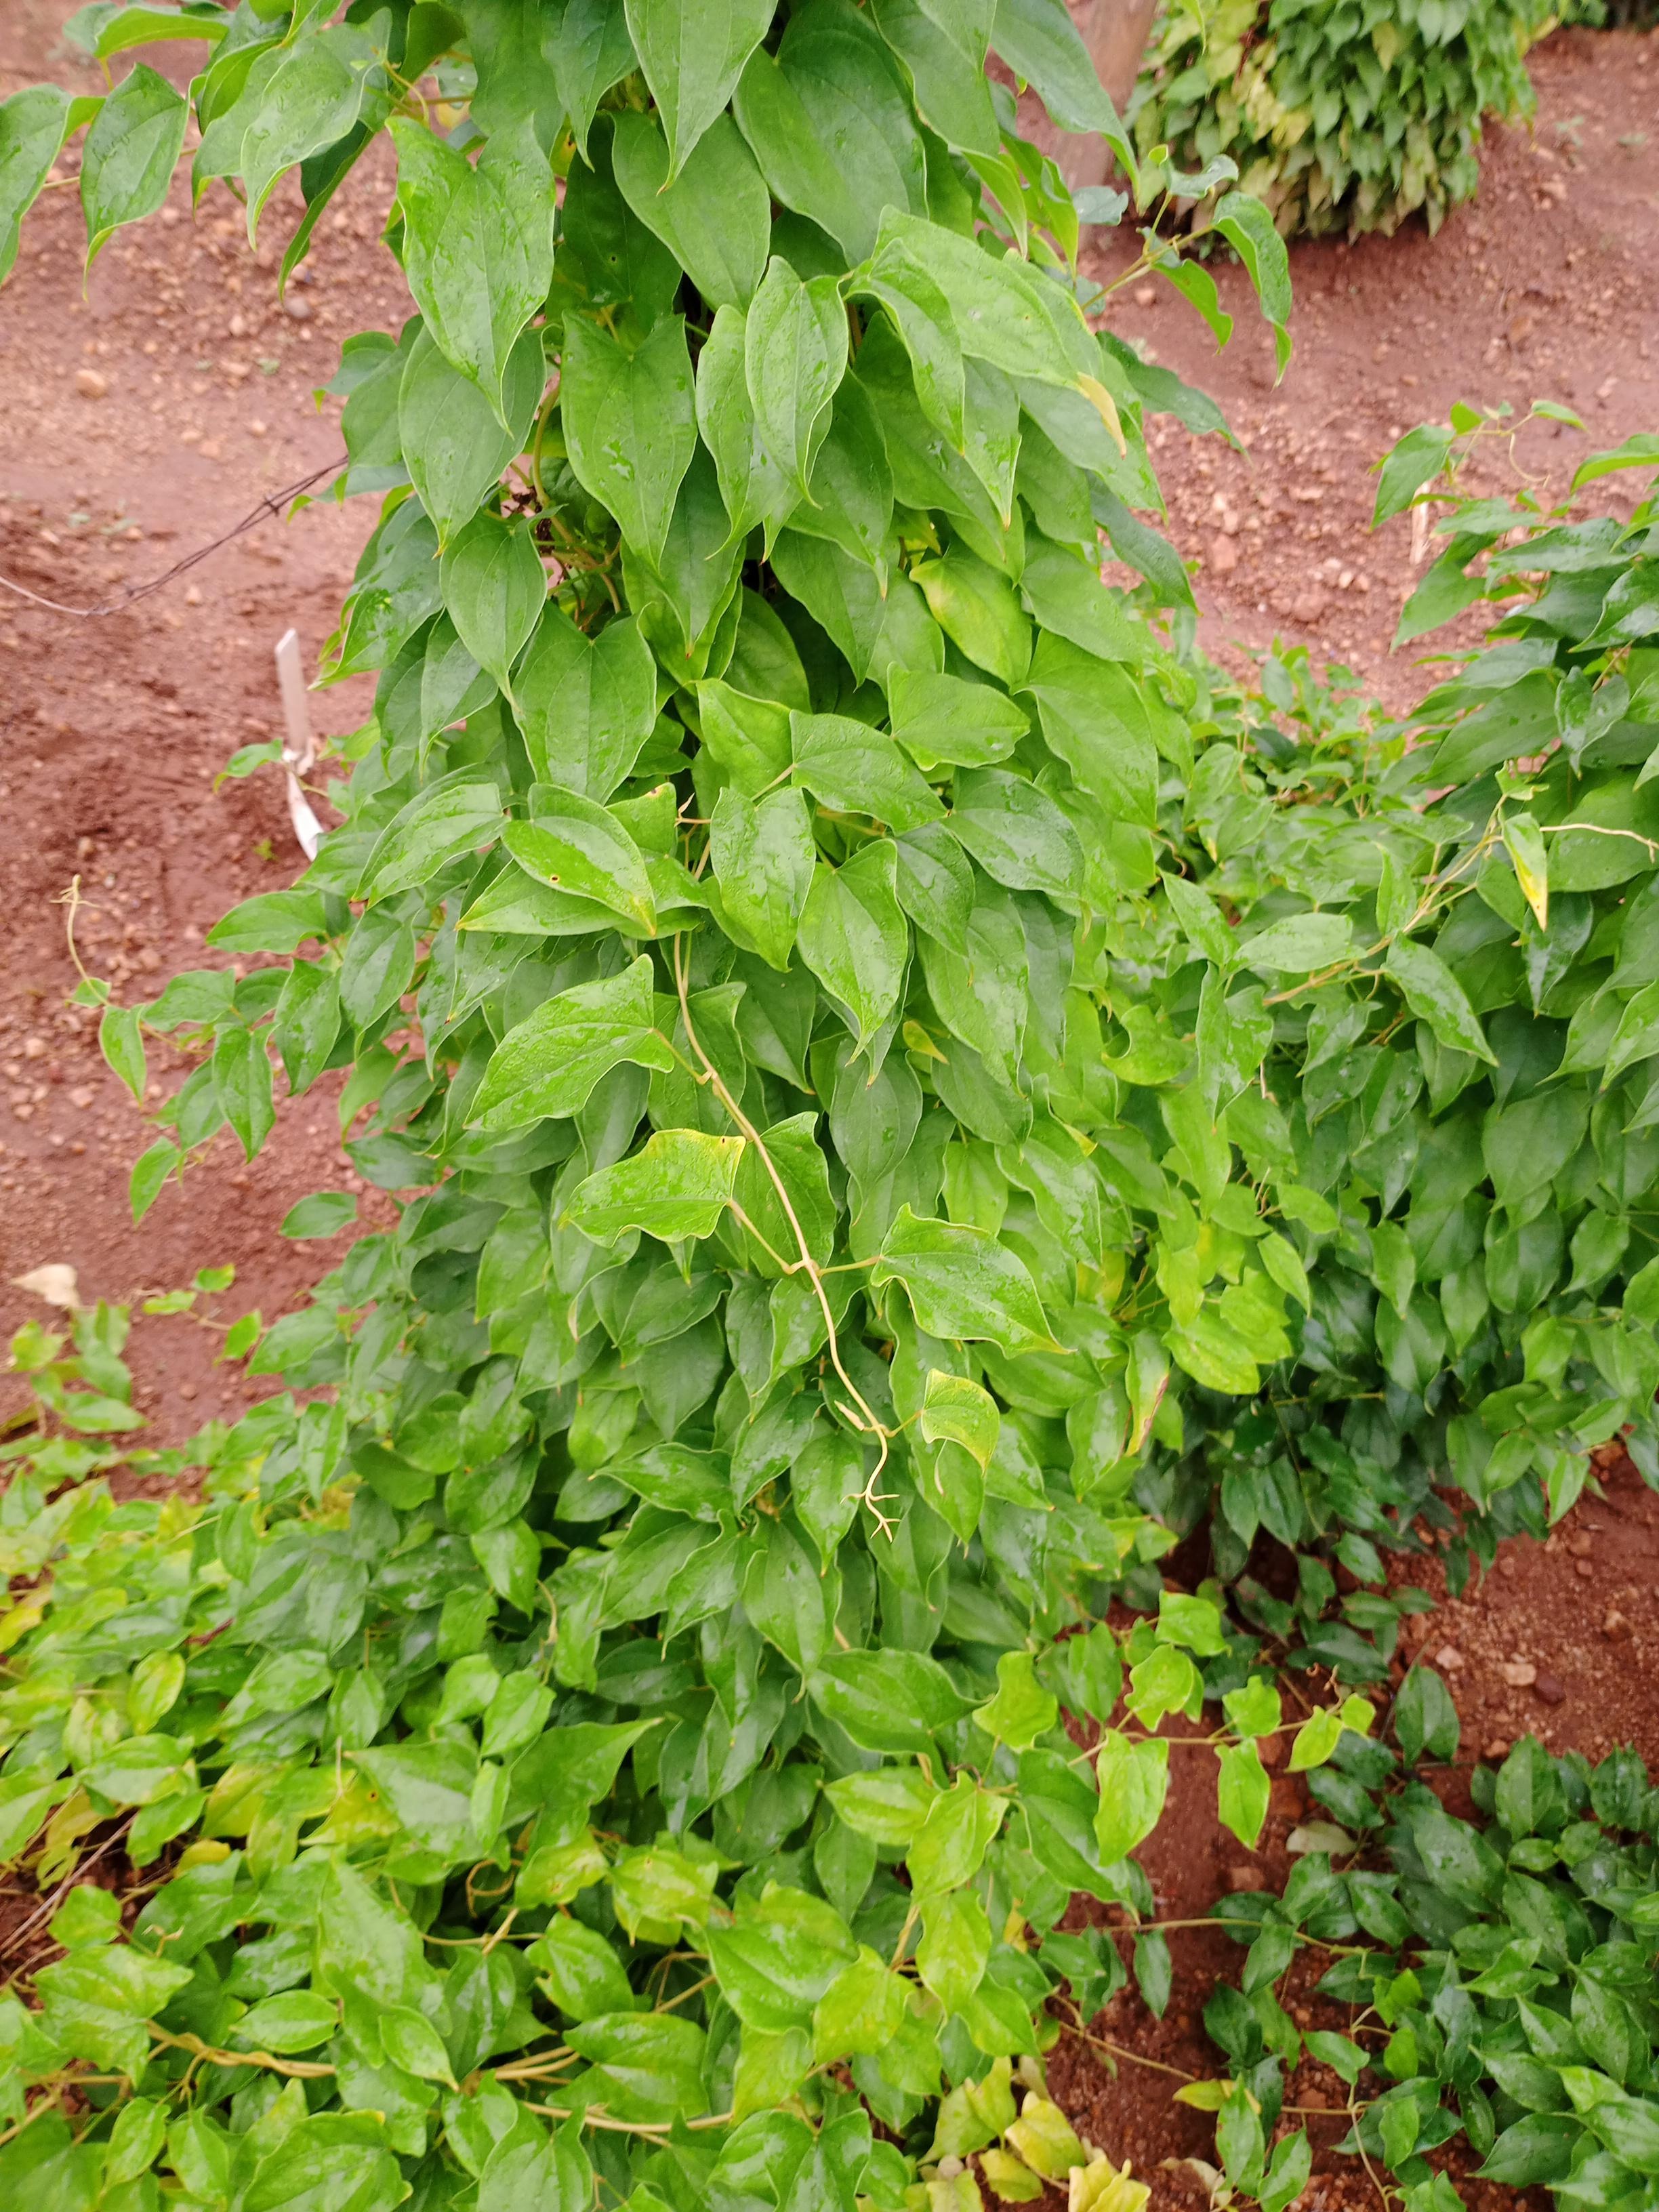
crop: yam
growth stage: vegetative
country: Nigeria
